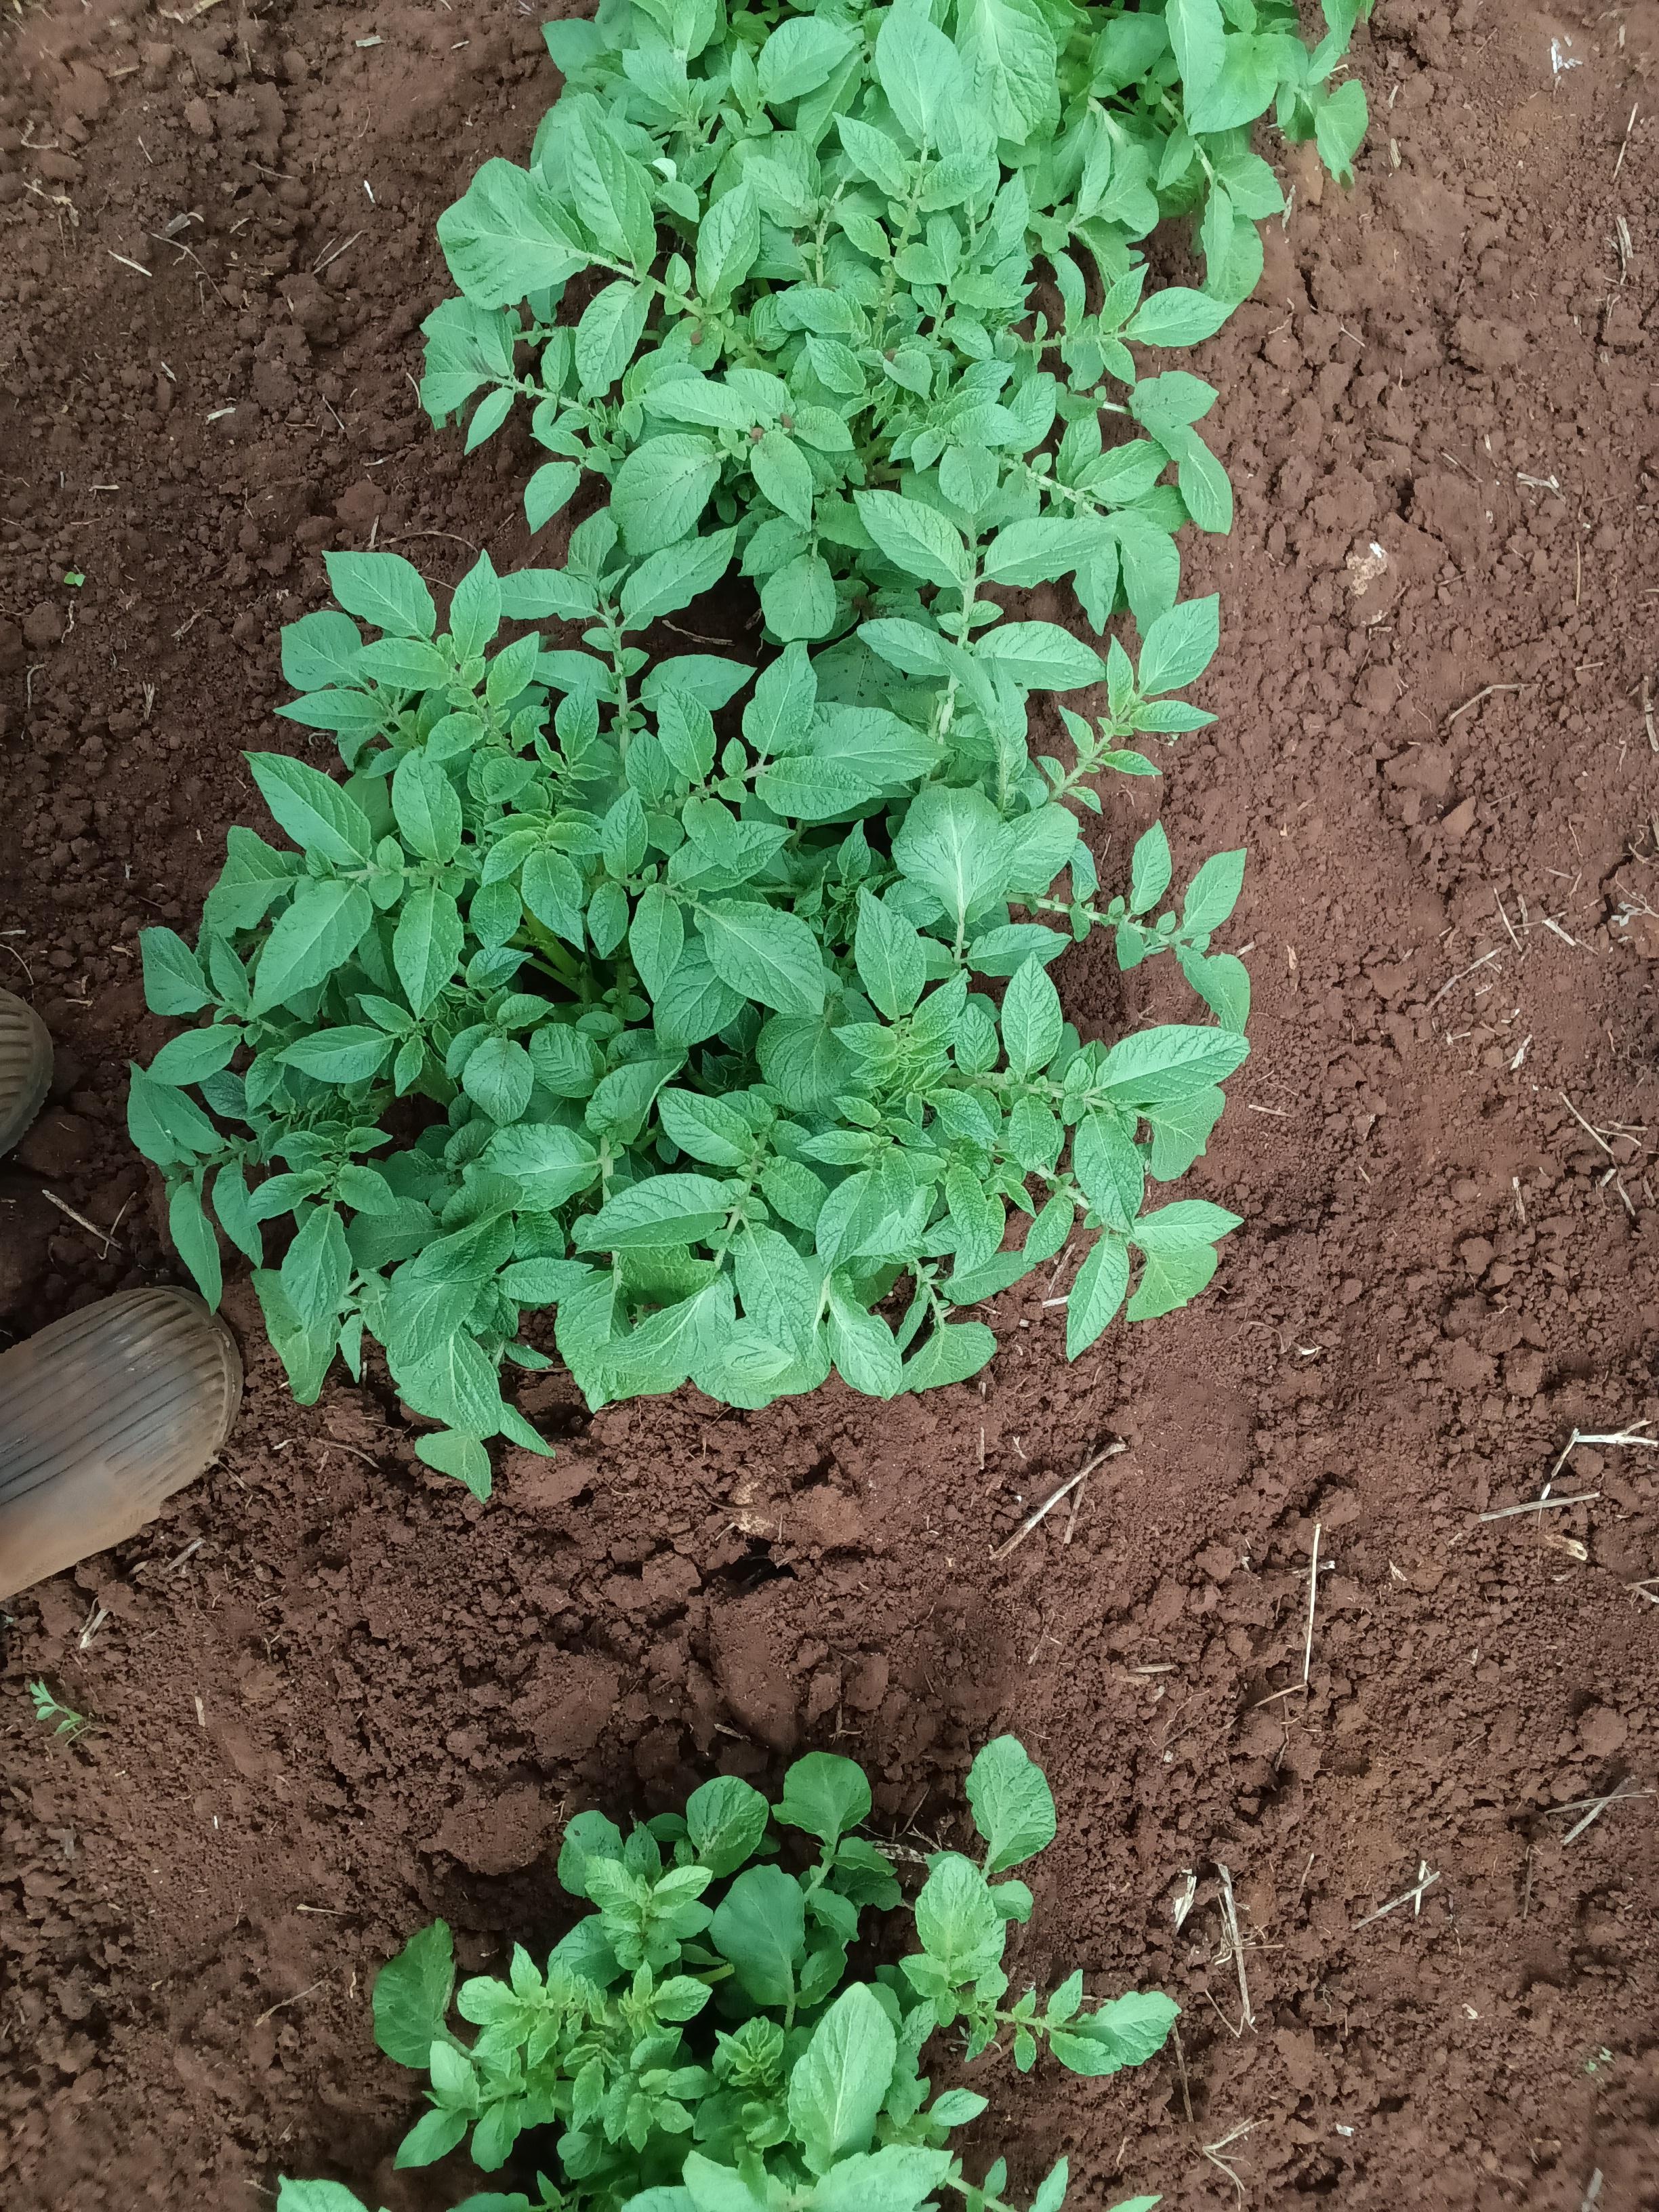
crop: potato
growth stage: emergence
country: Kenya
